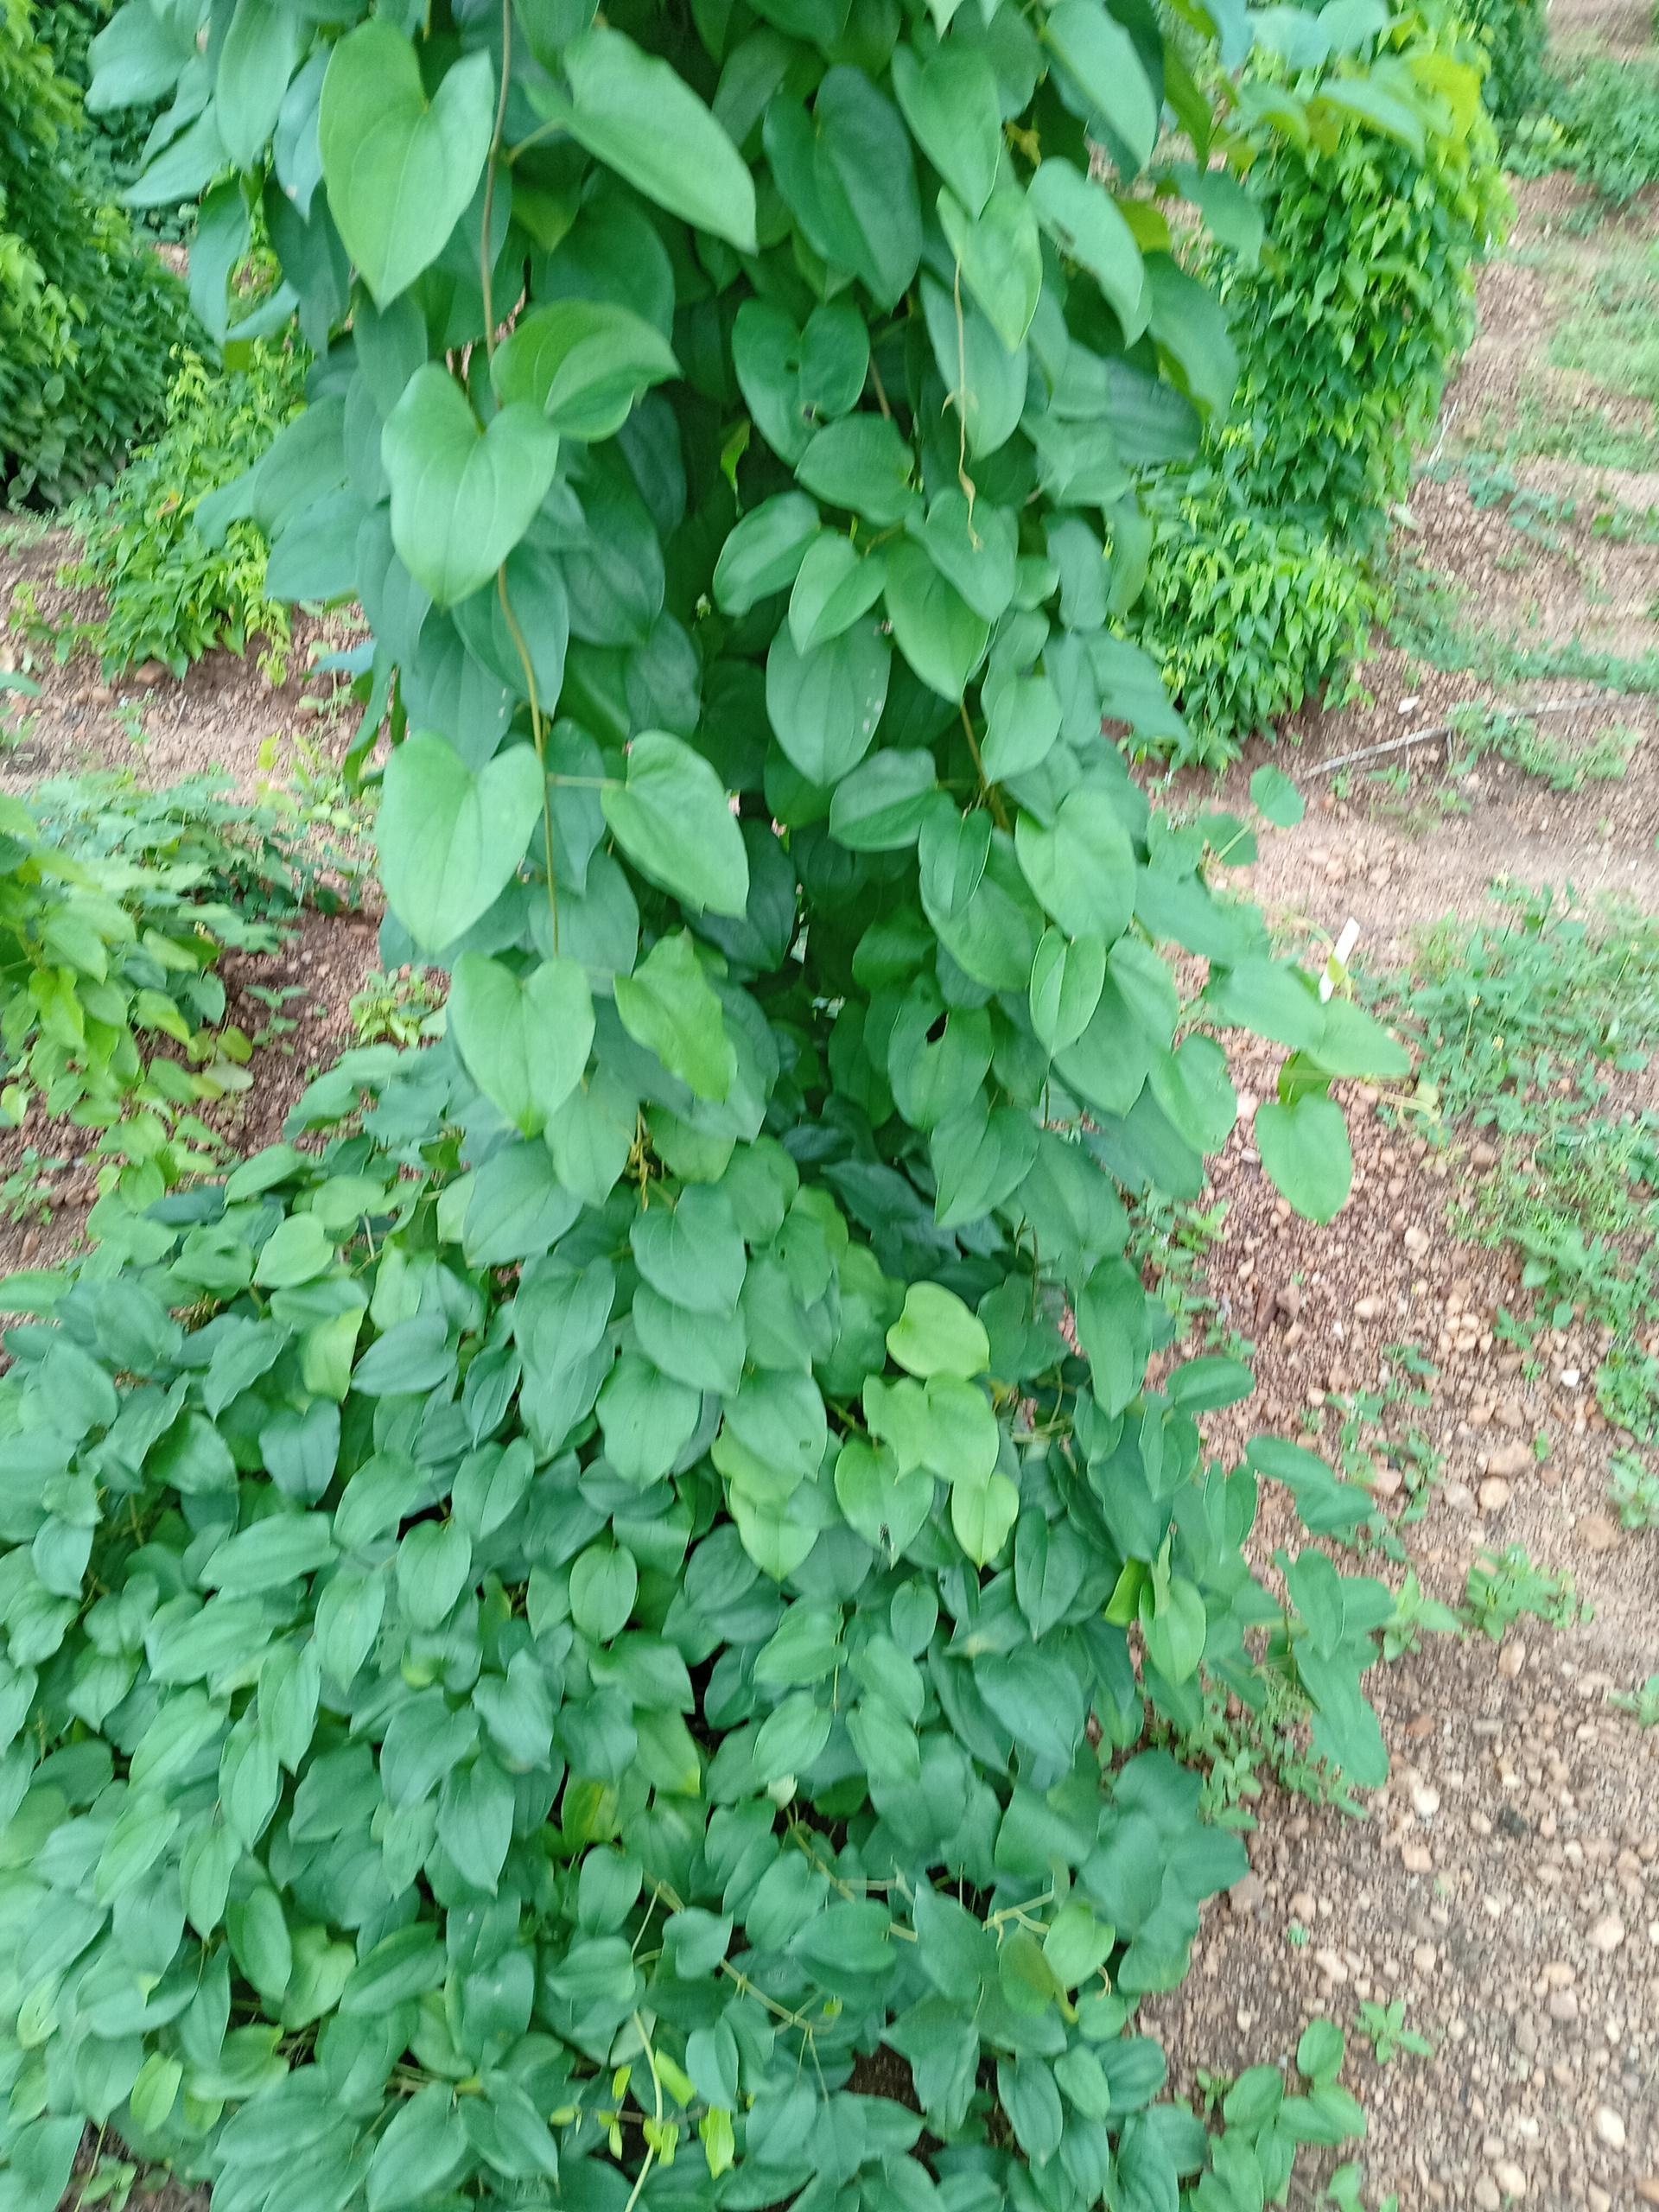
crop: yam
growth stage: vegetative
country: Nigeria
